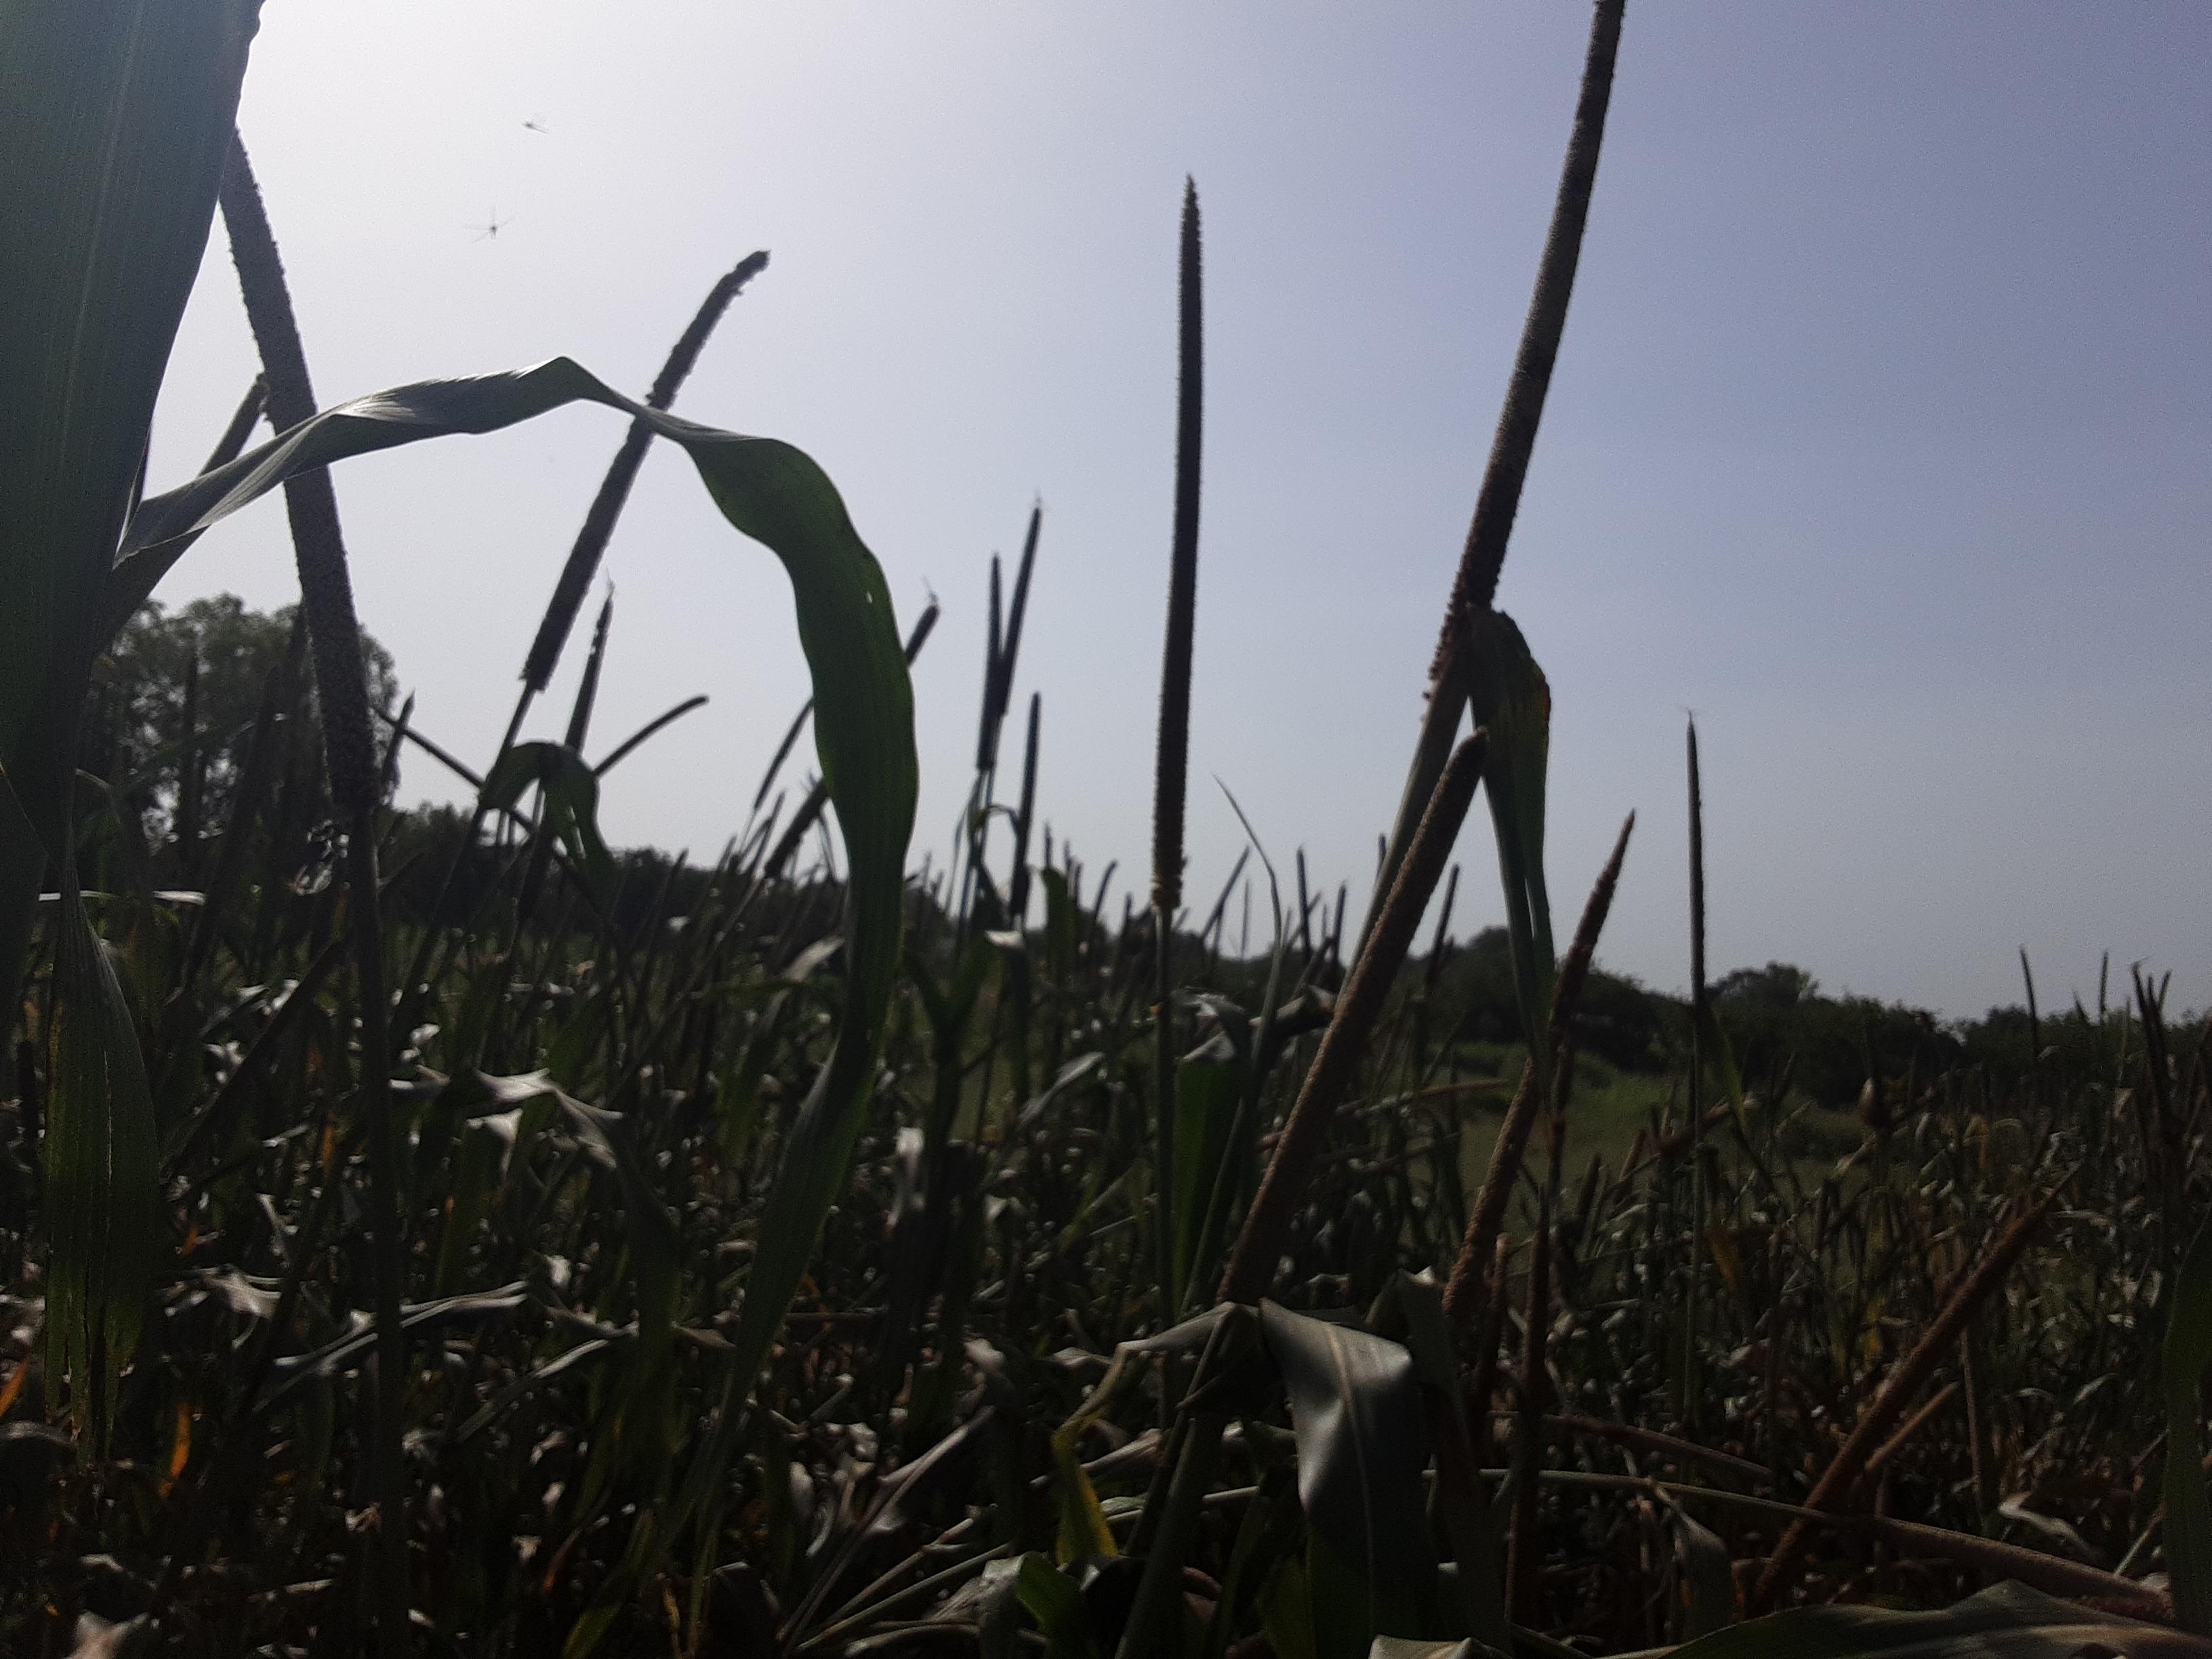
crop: pearl millet
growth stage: filling grain
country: Senegal
